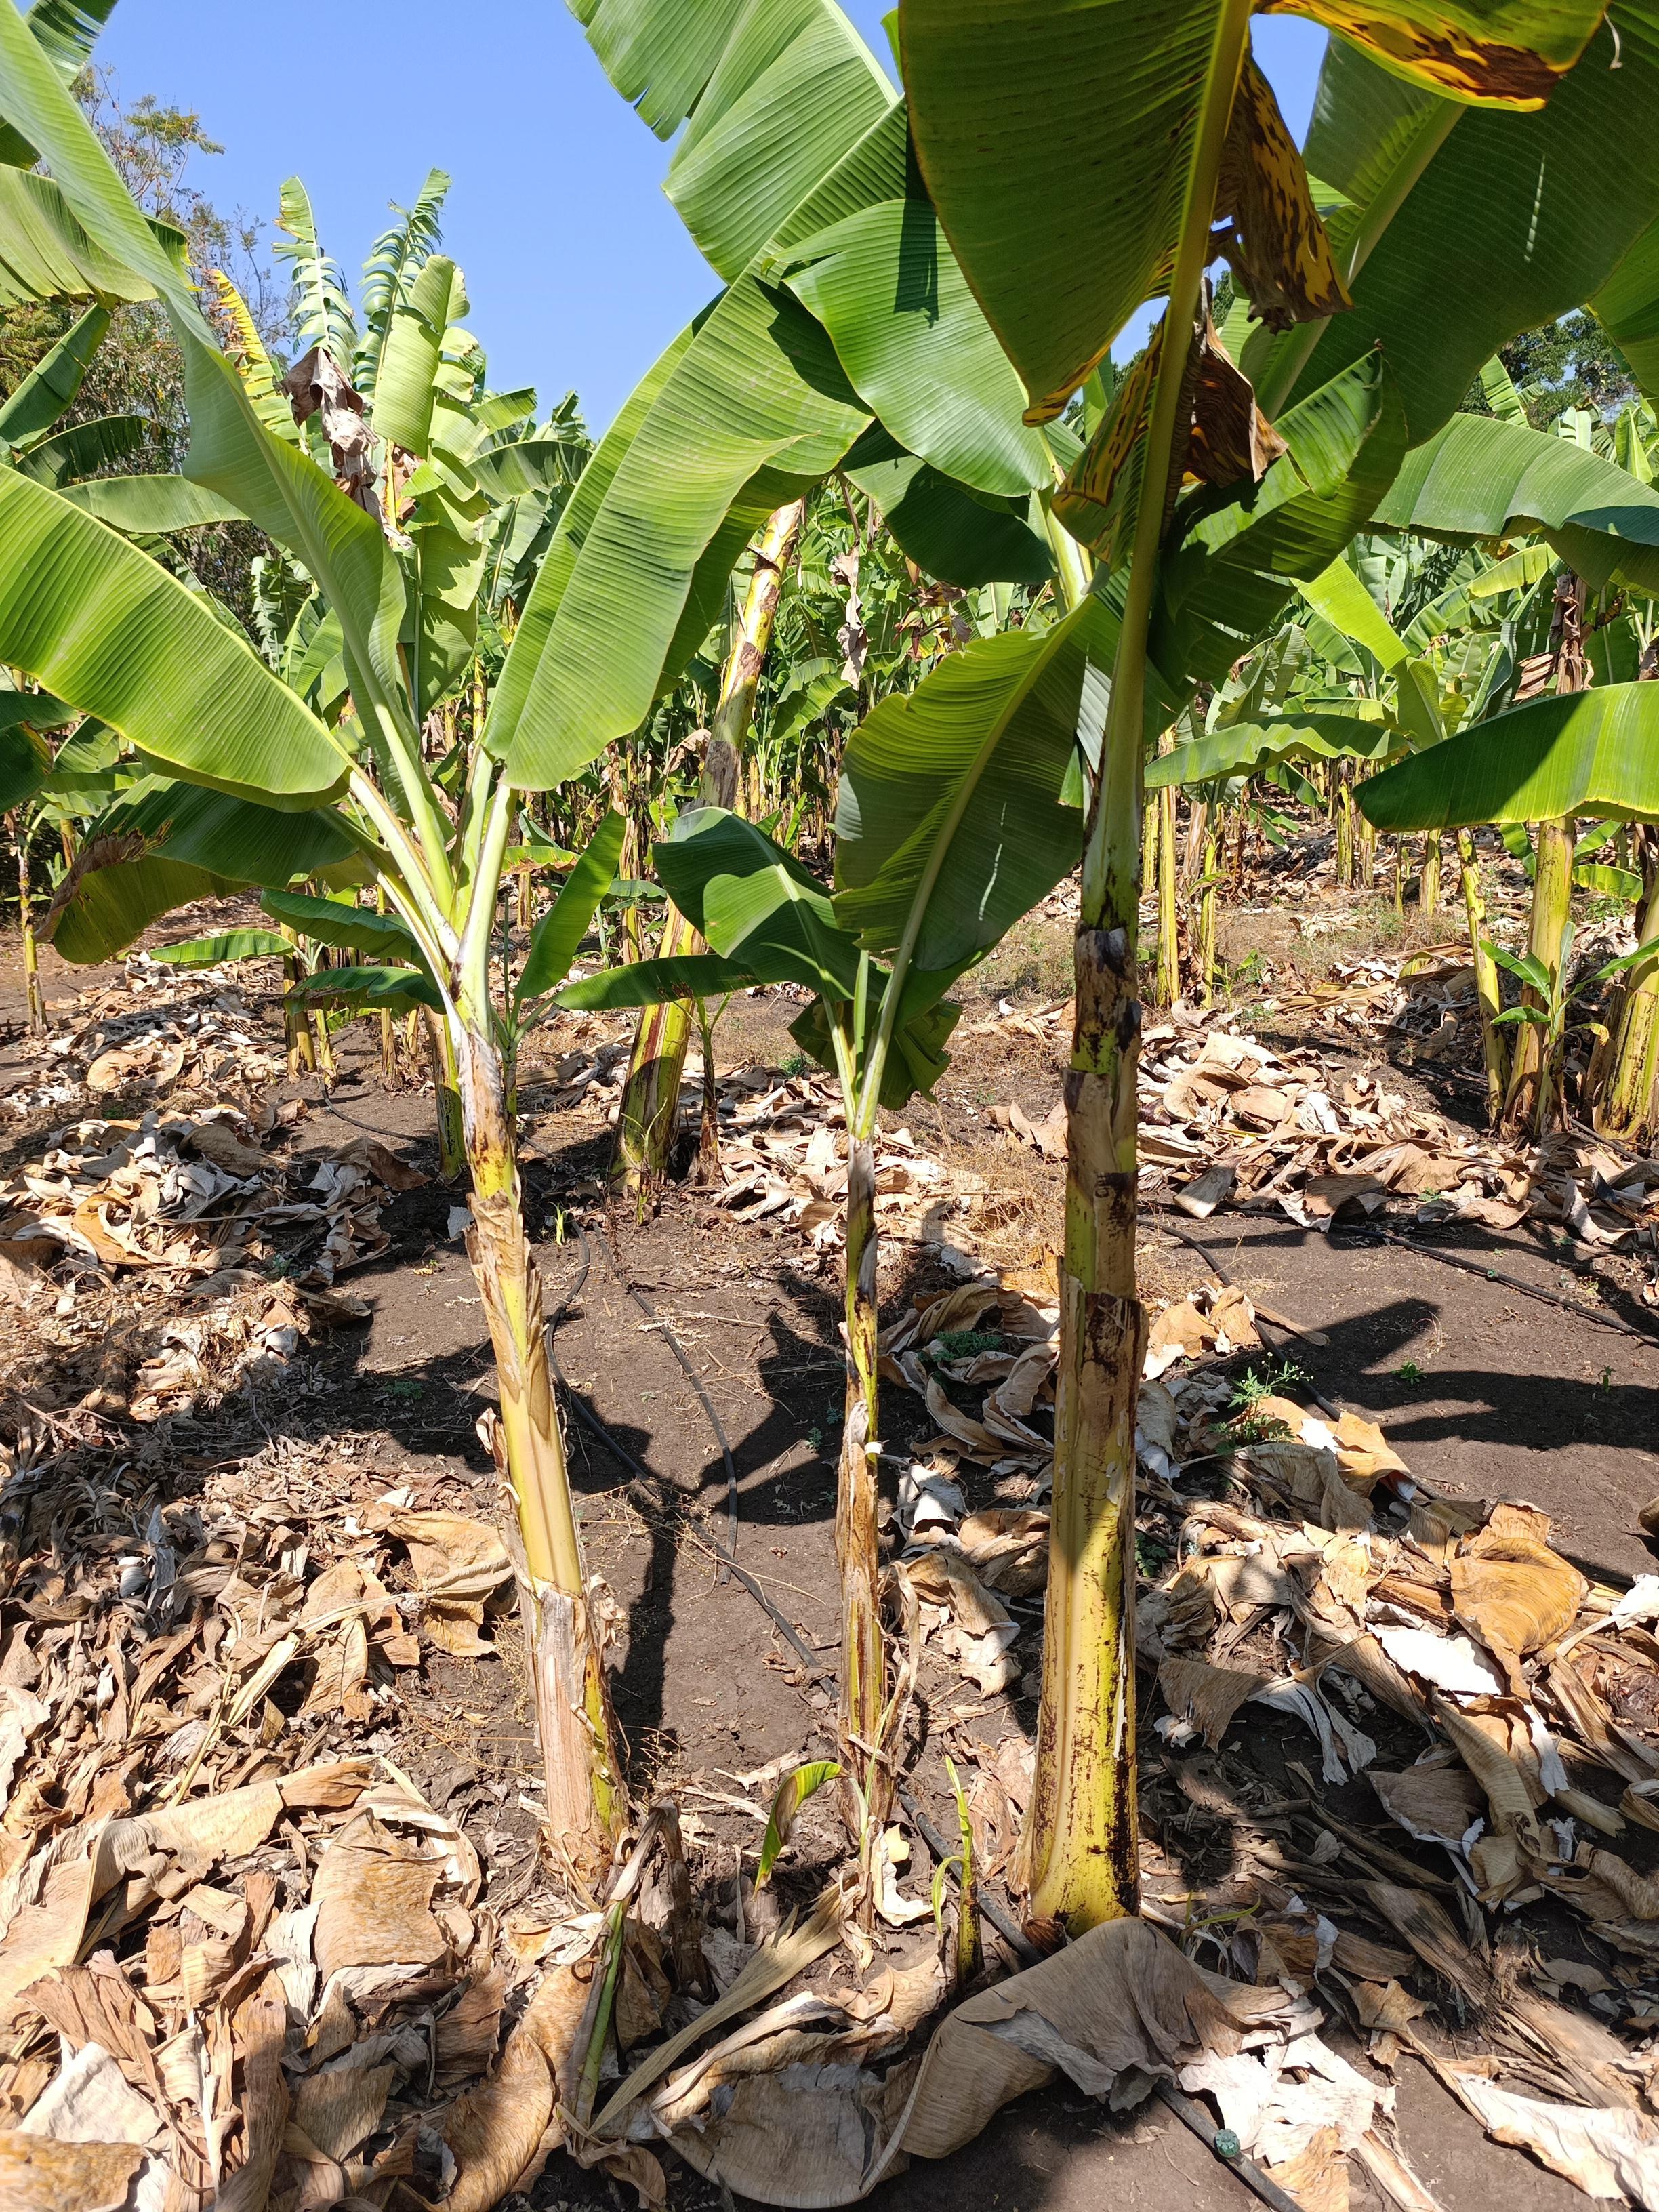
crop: banana
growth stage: vegetative
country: Tanzania
